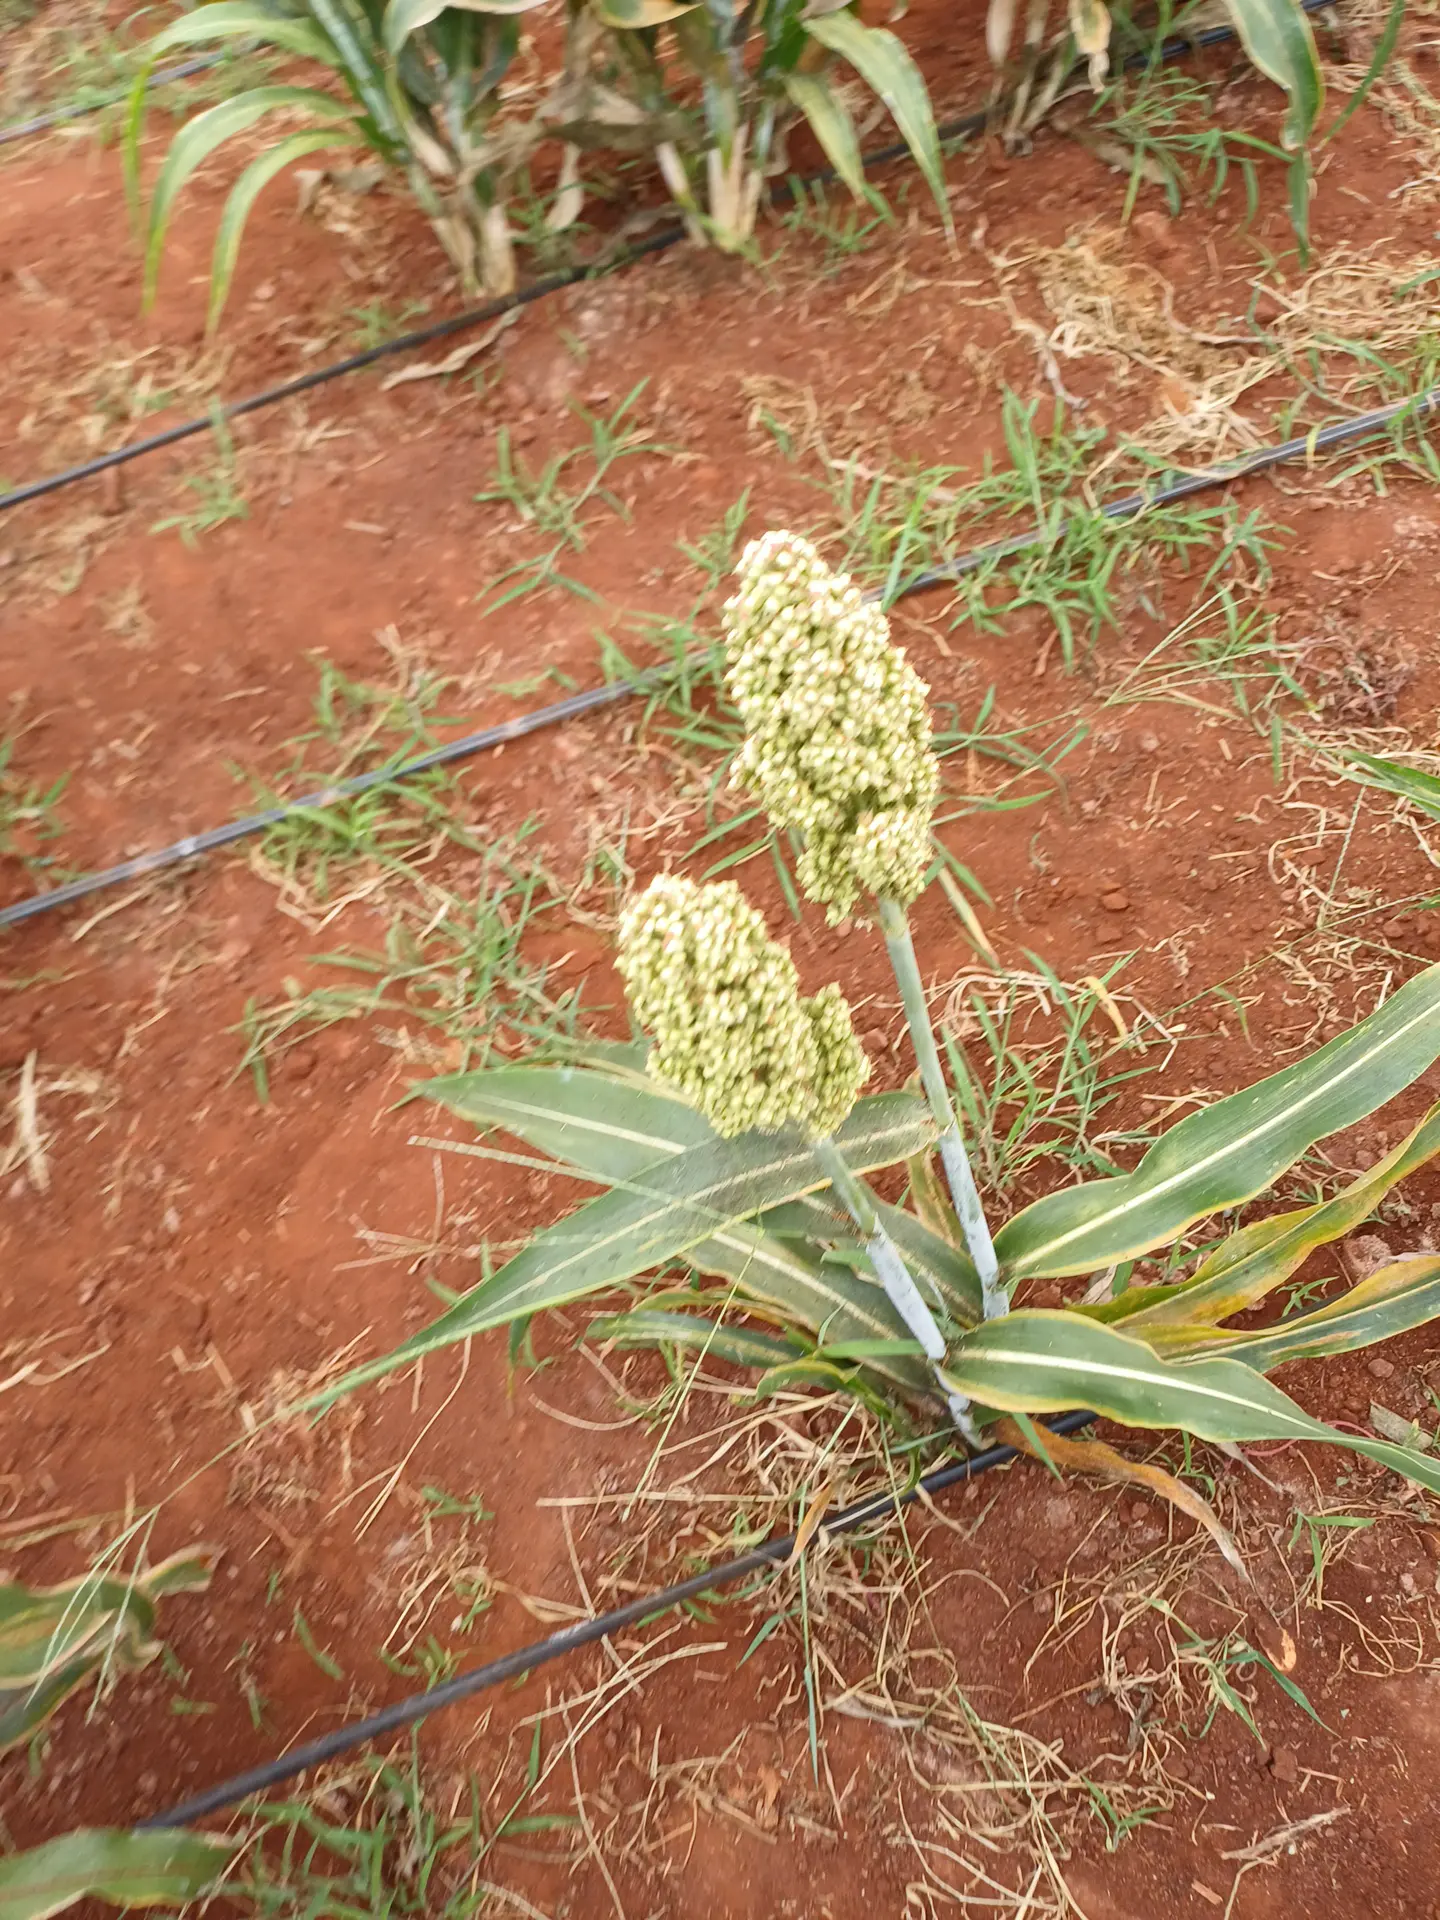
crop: sorghum
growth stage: filling grain
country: Kenya
